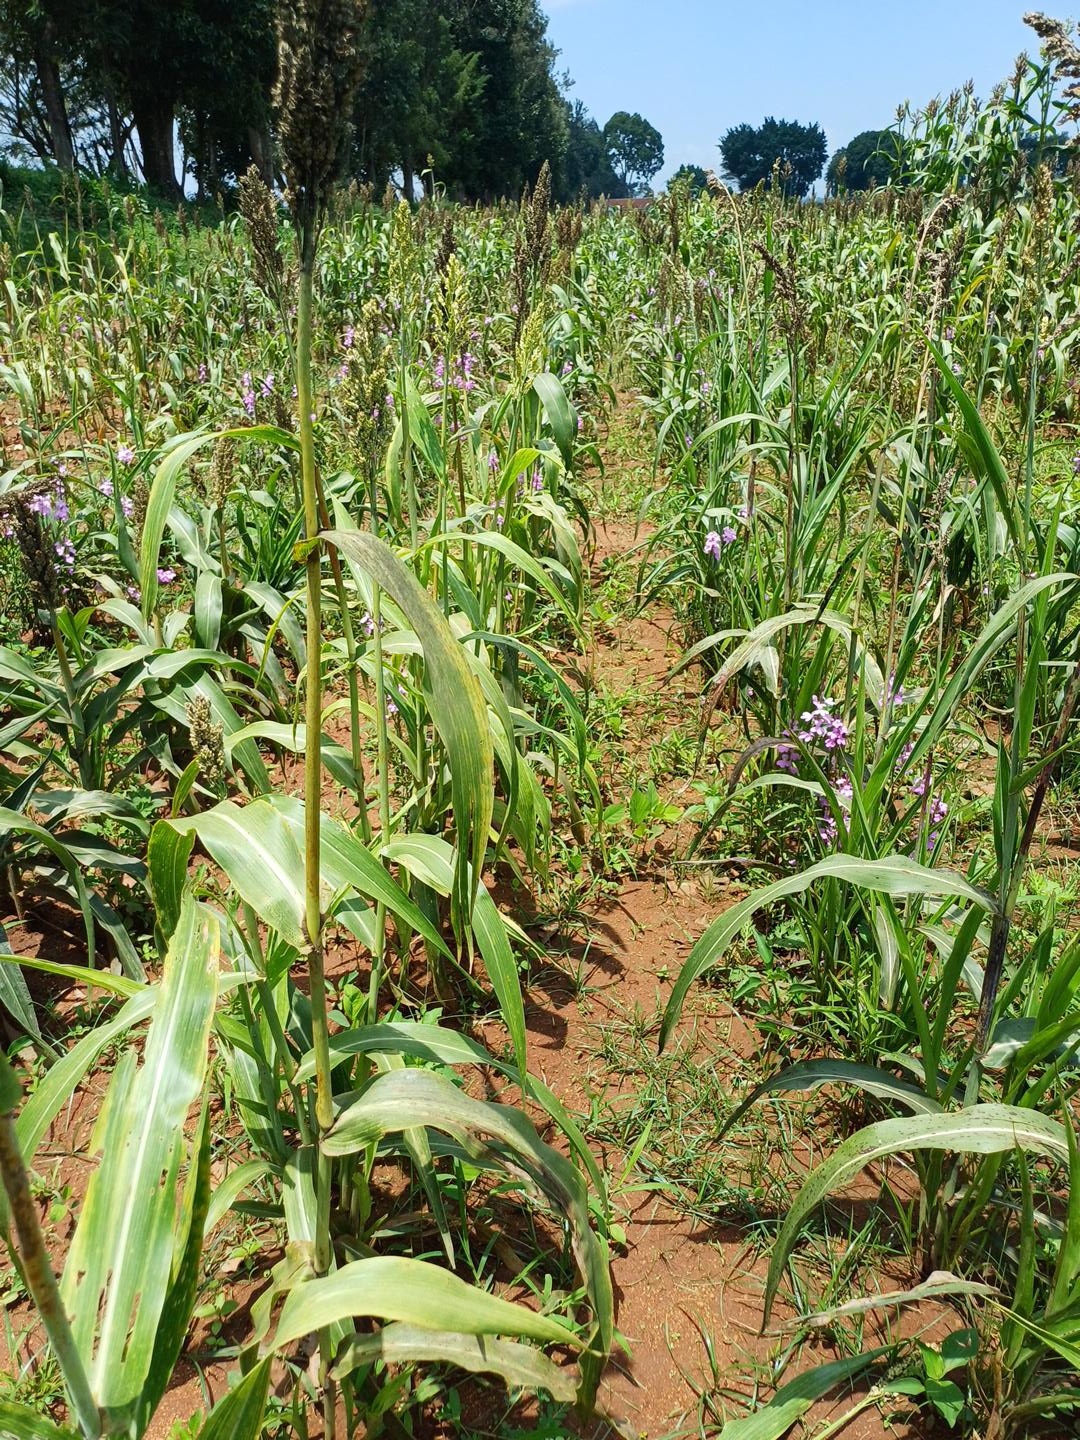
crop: sorghum
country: Kenya
